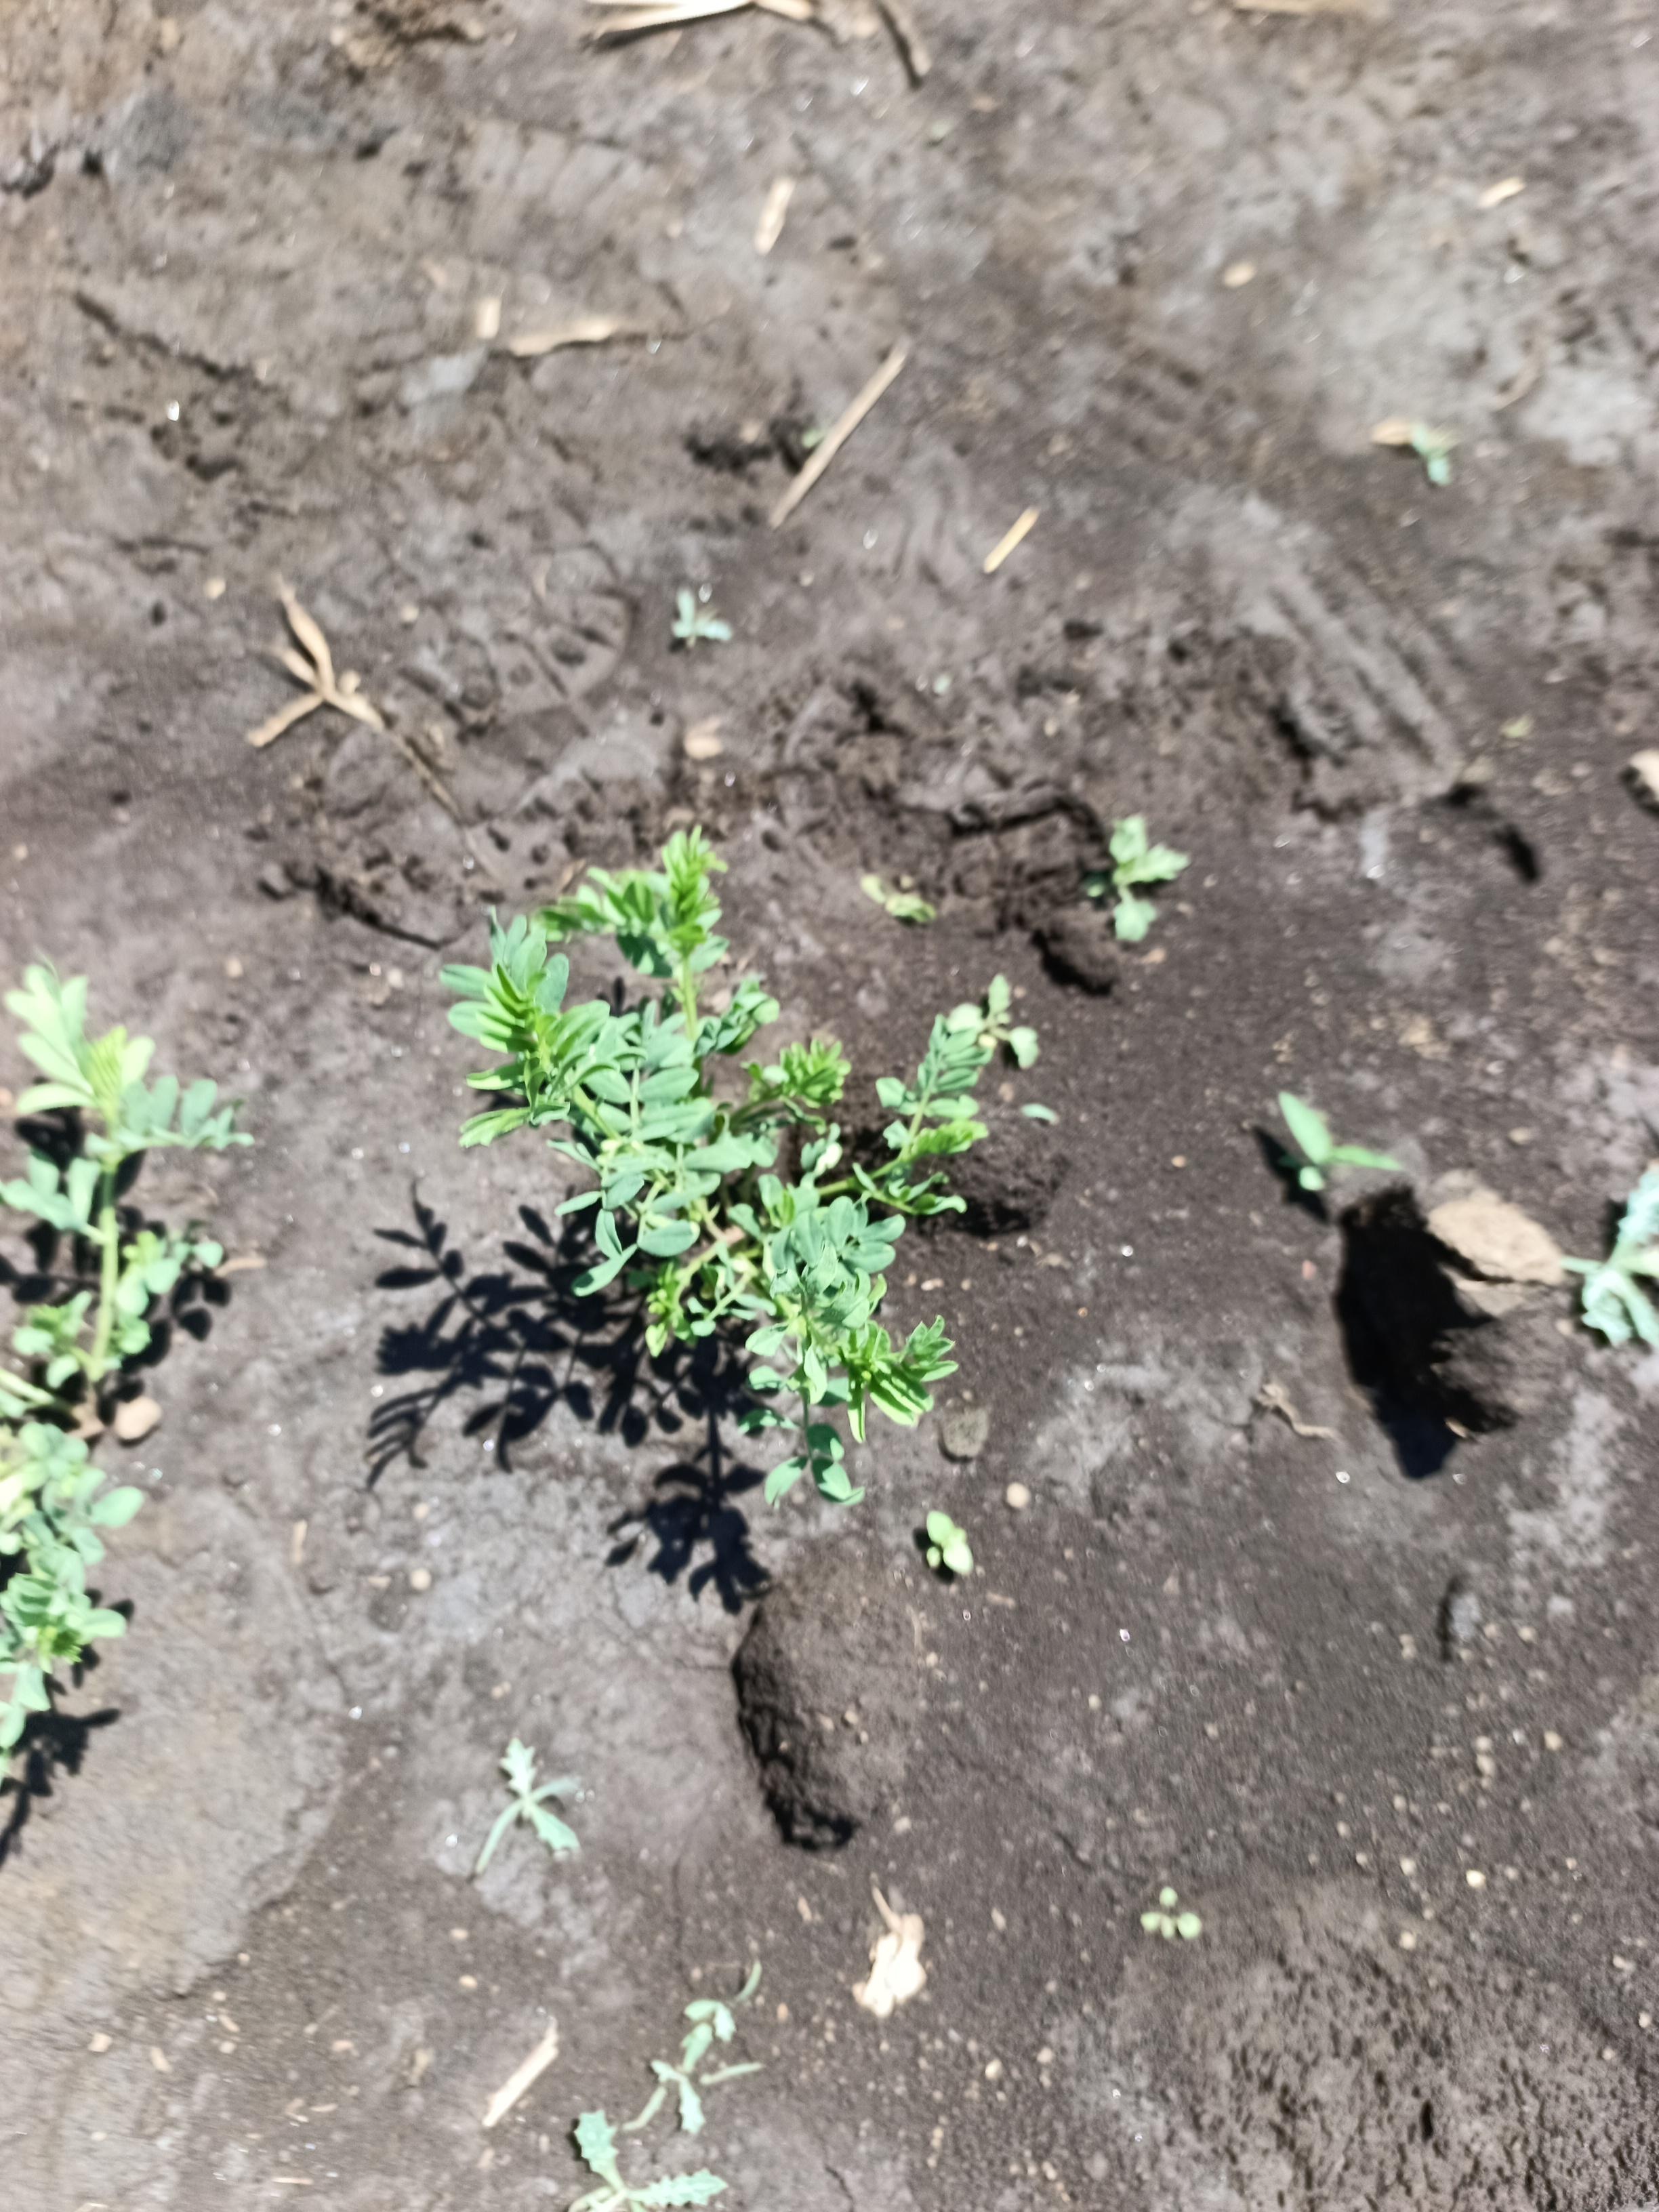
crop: lentil
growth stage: vegetative
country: Tanzania
